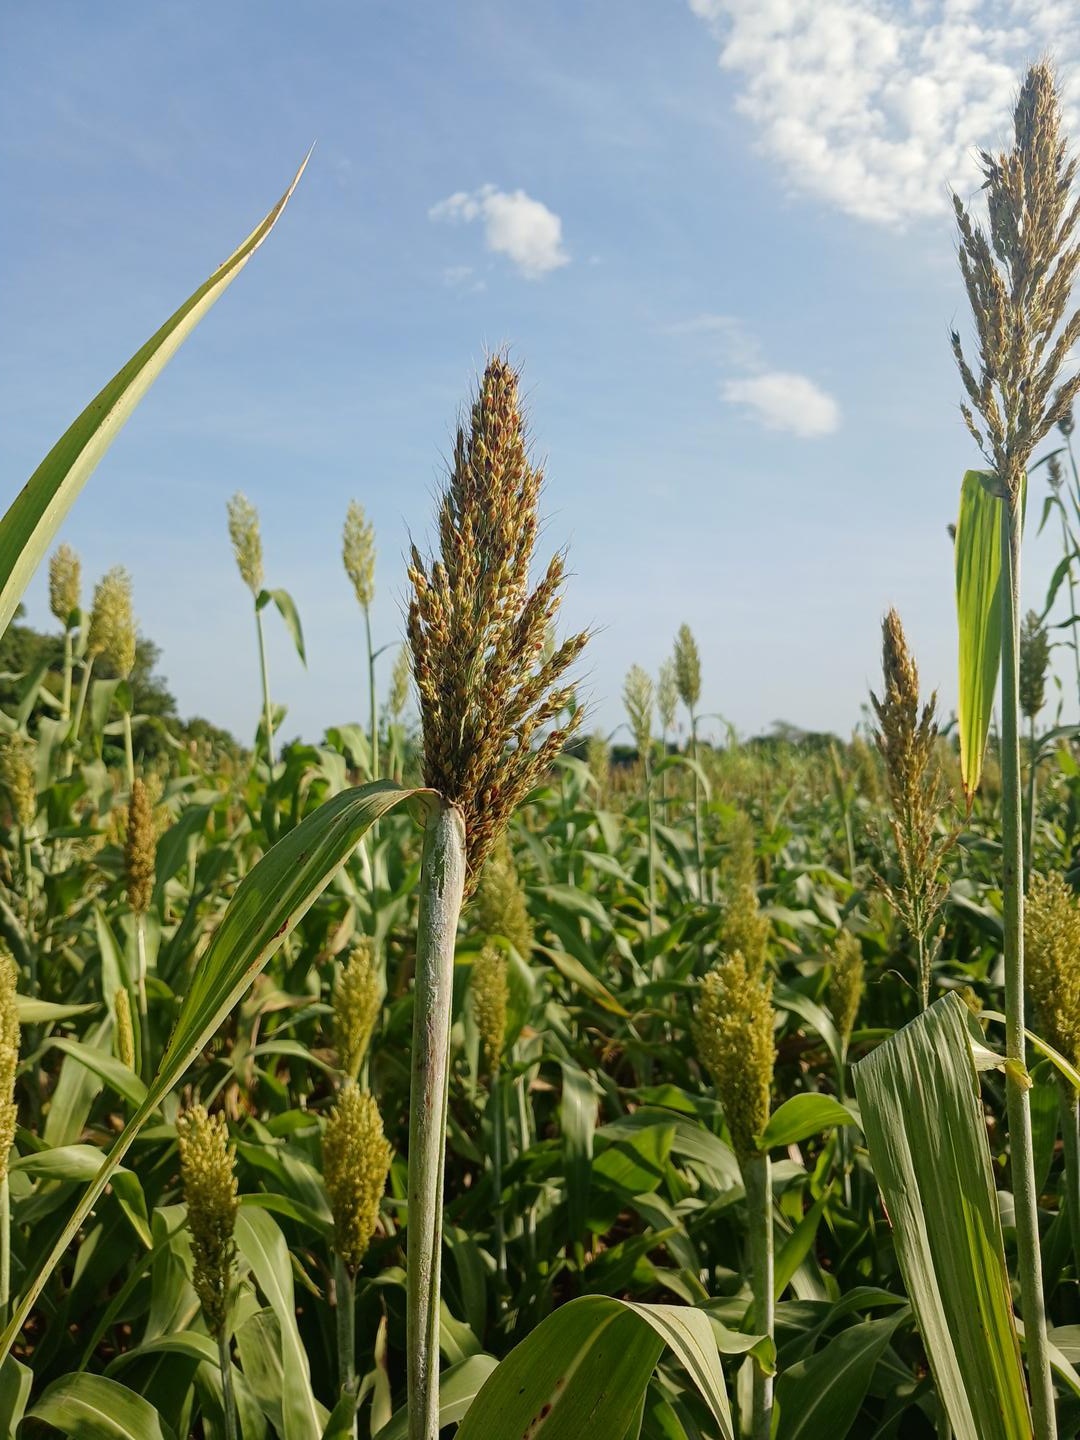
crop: sorghum
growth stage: flowering
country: Senegal
